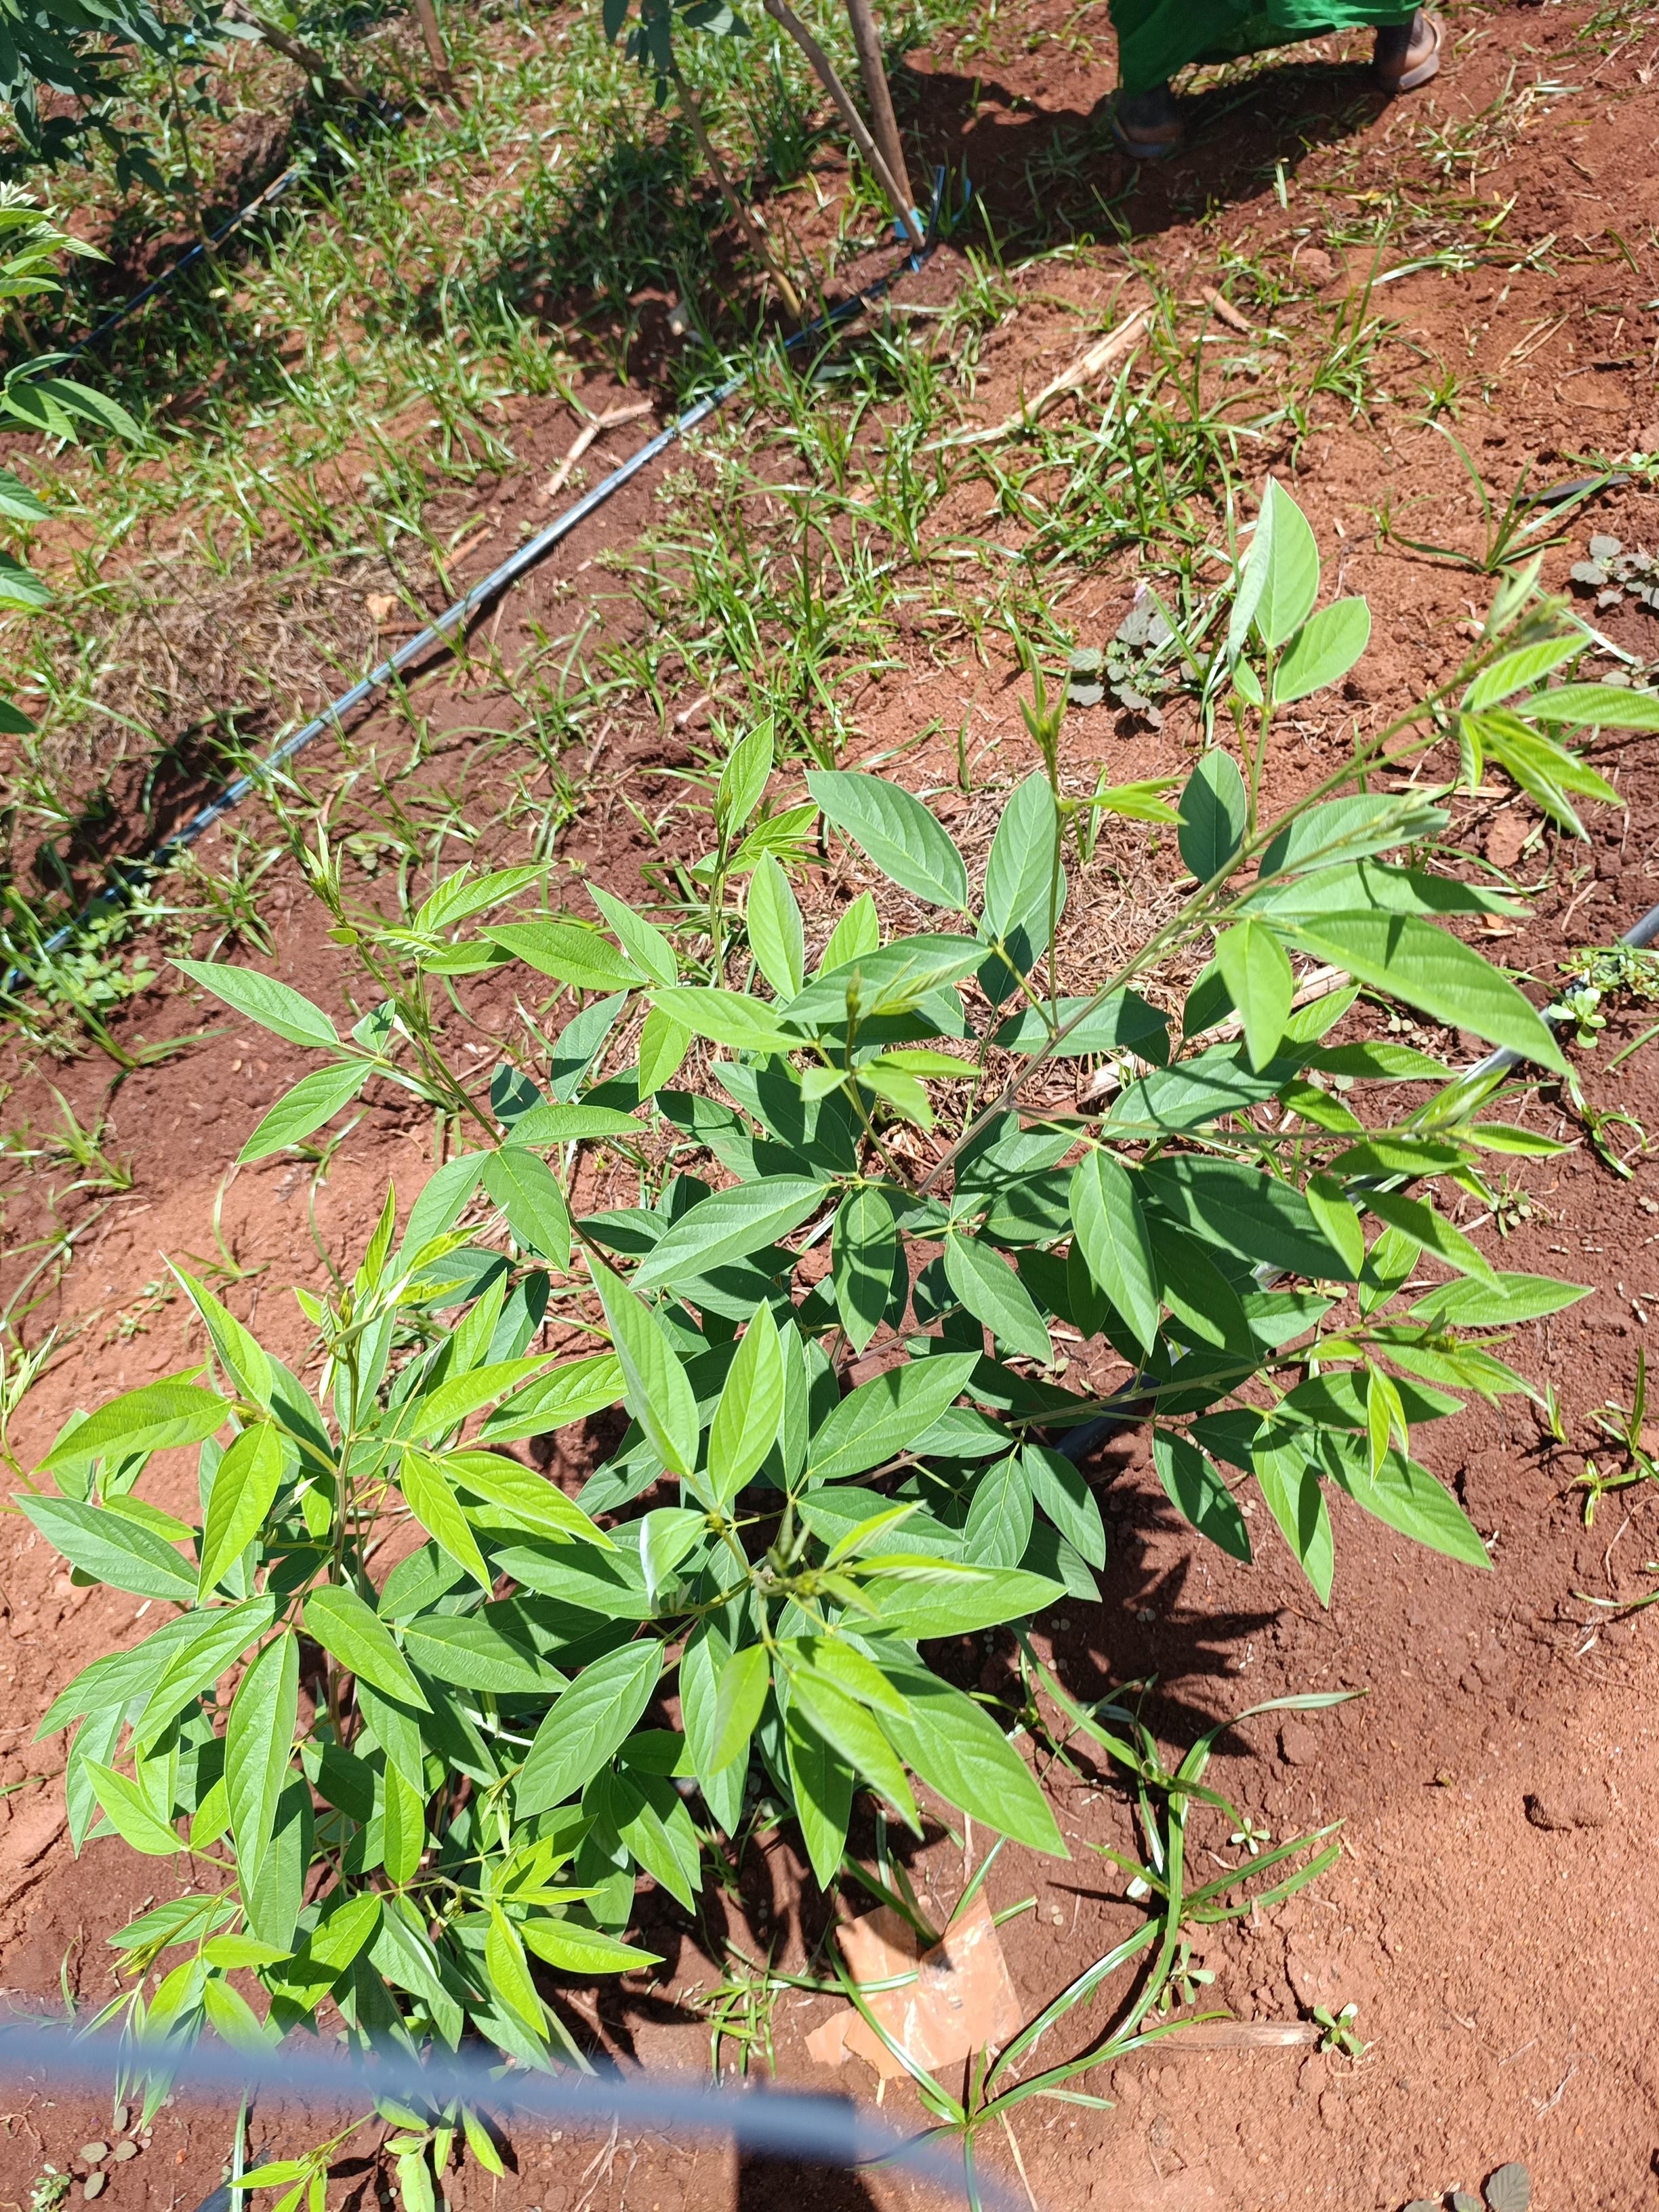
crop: pigeonpea
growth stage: vegetative
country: Kenya
